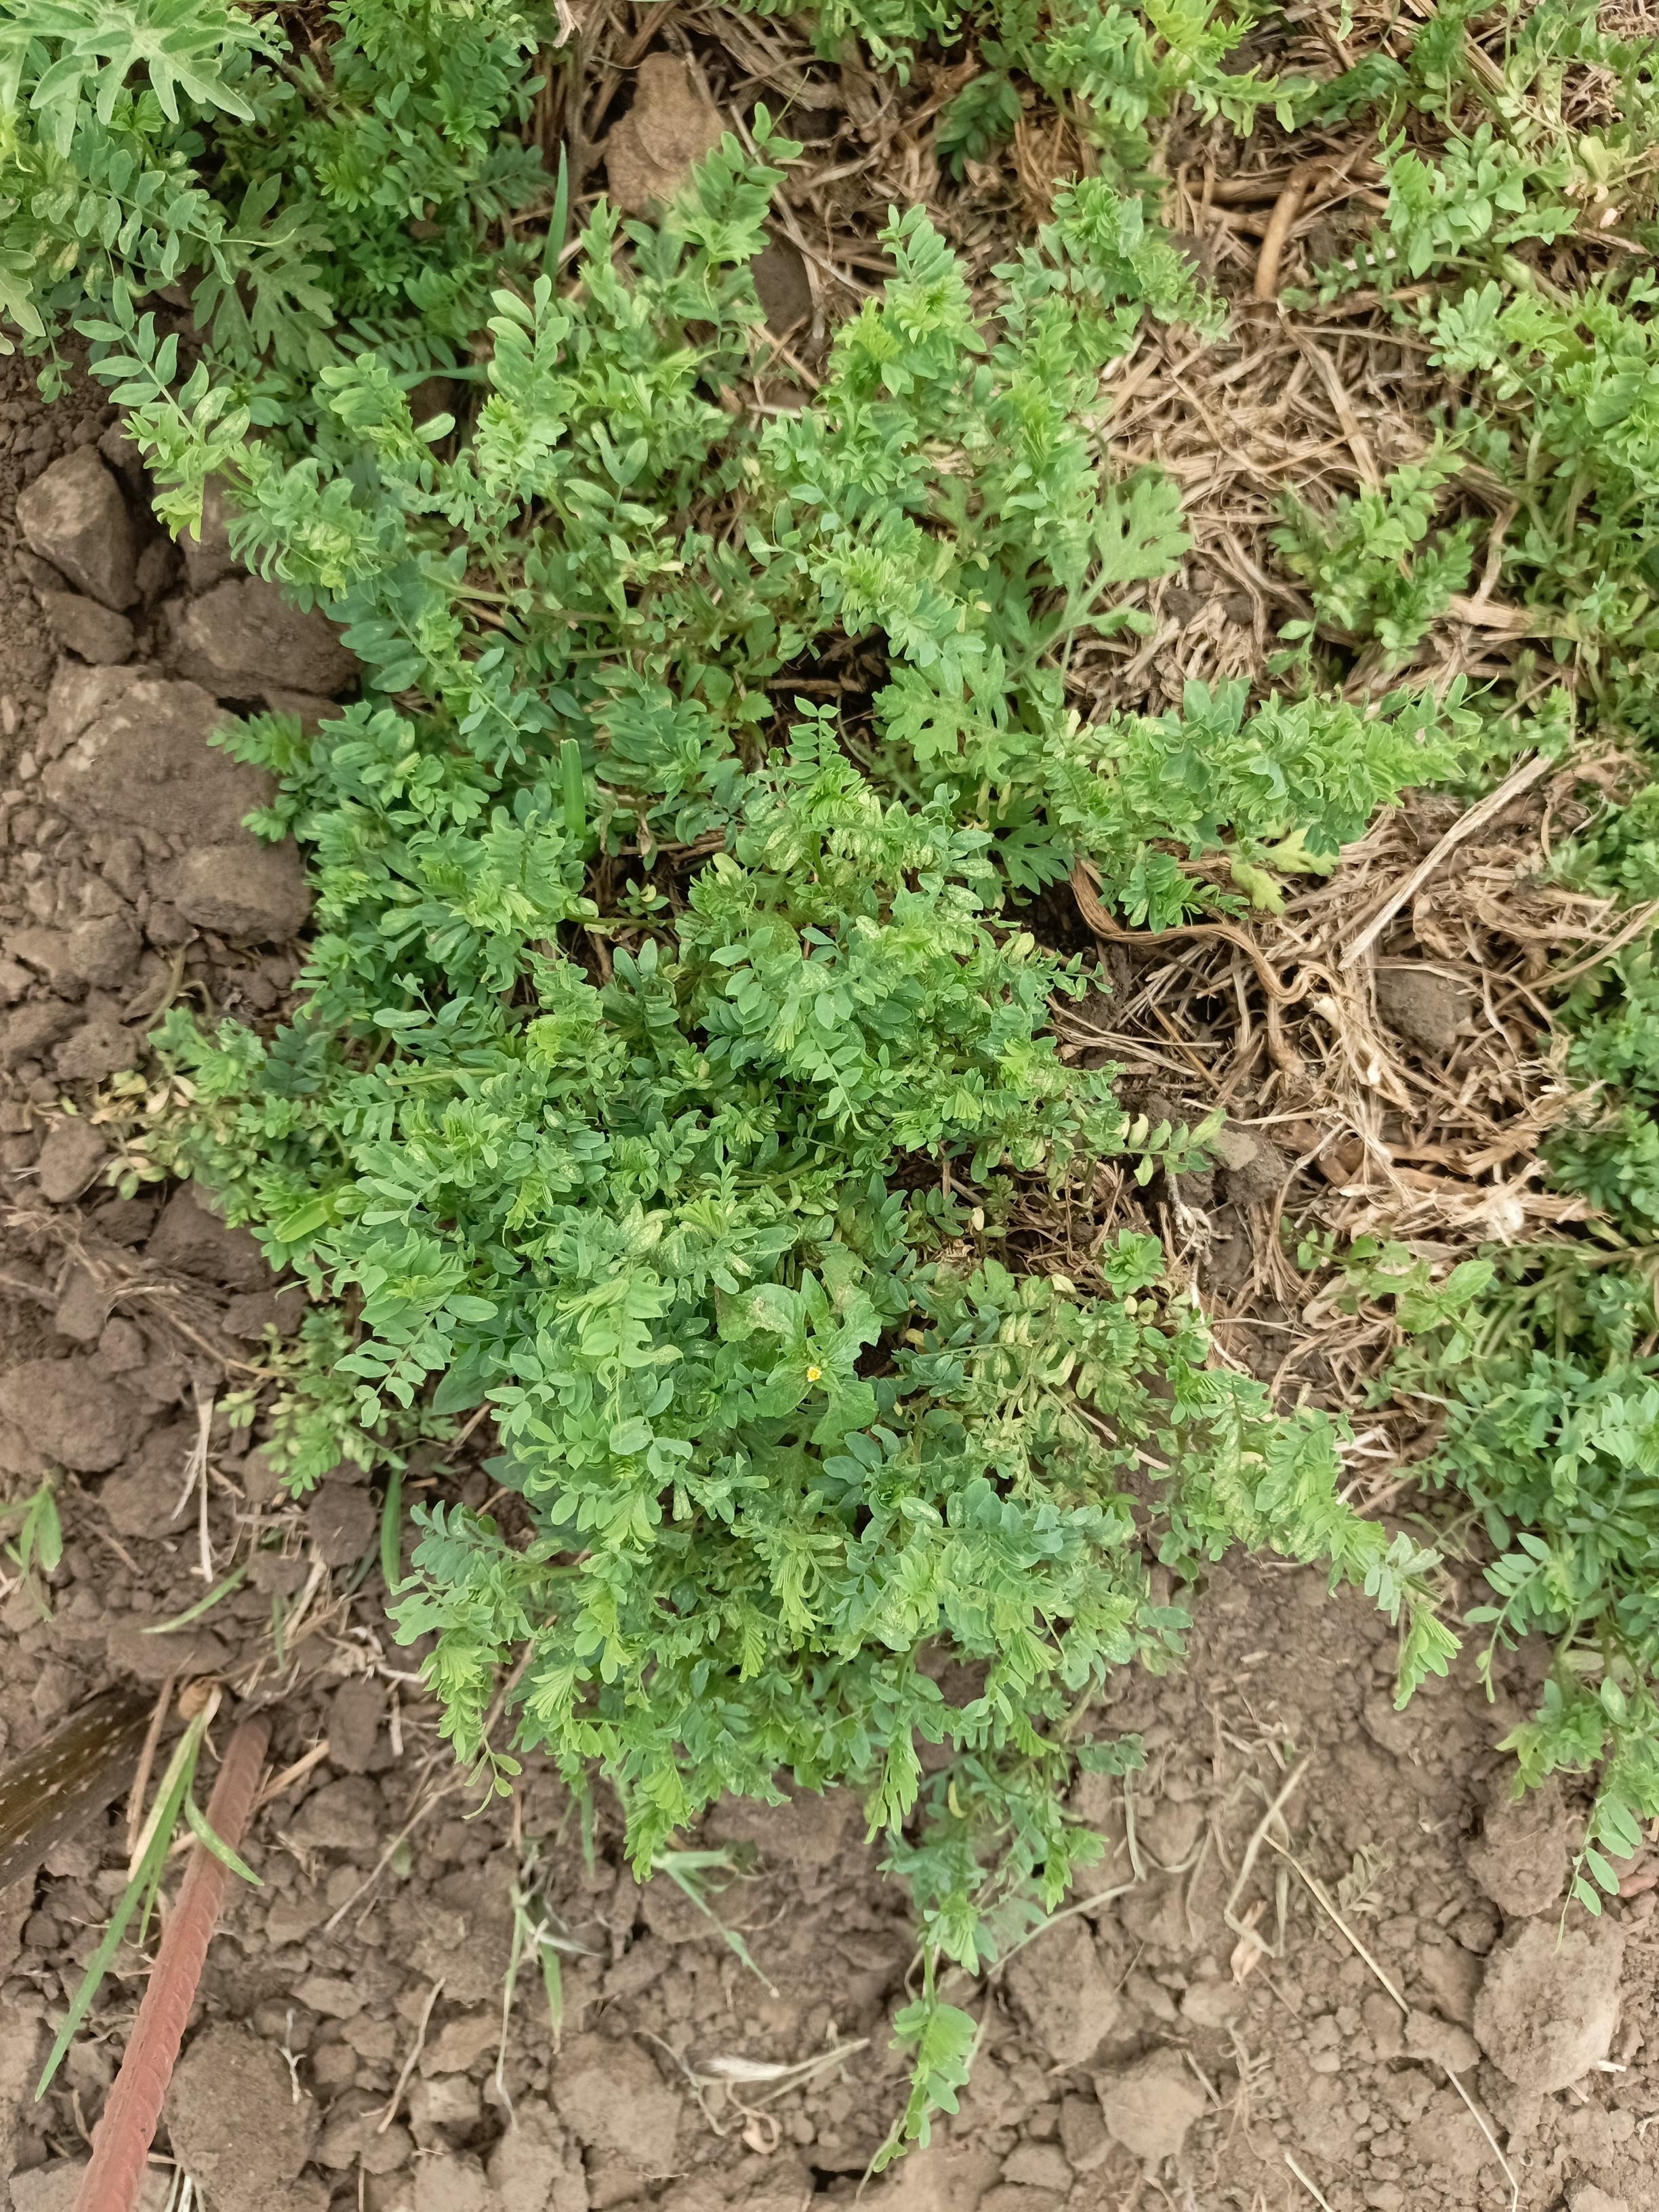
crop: lentil
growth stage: vegetative
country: Tanzania
